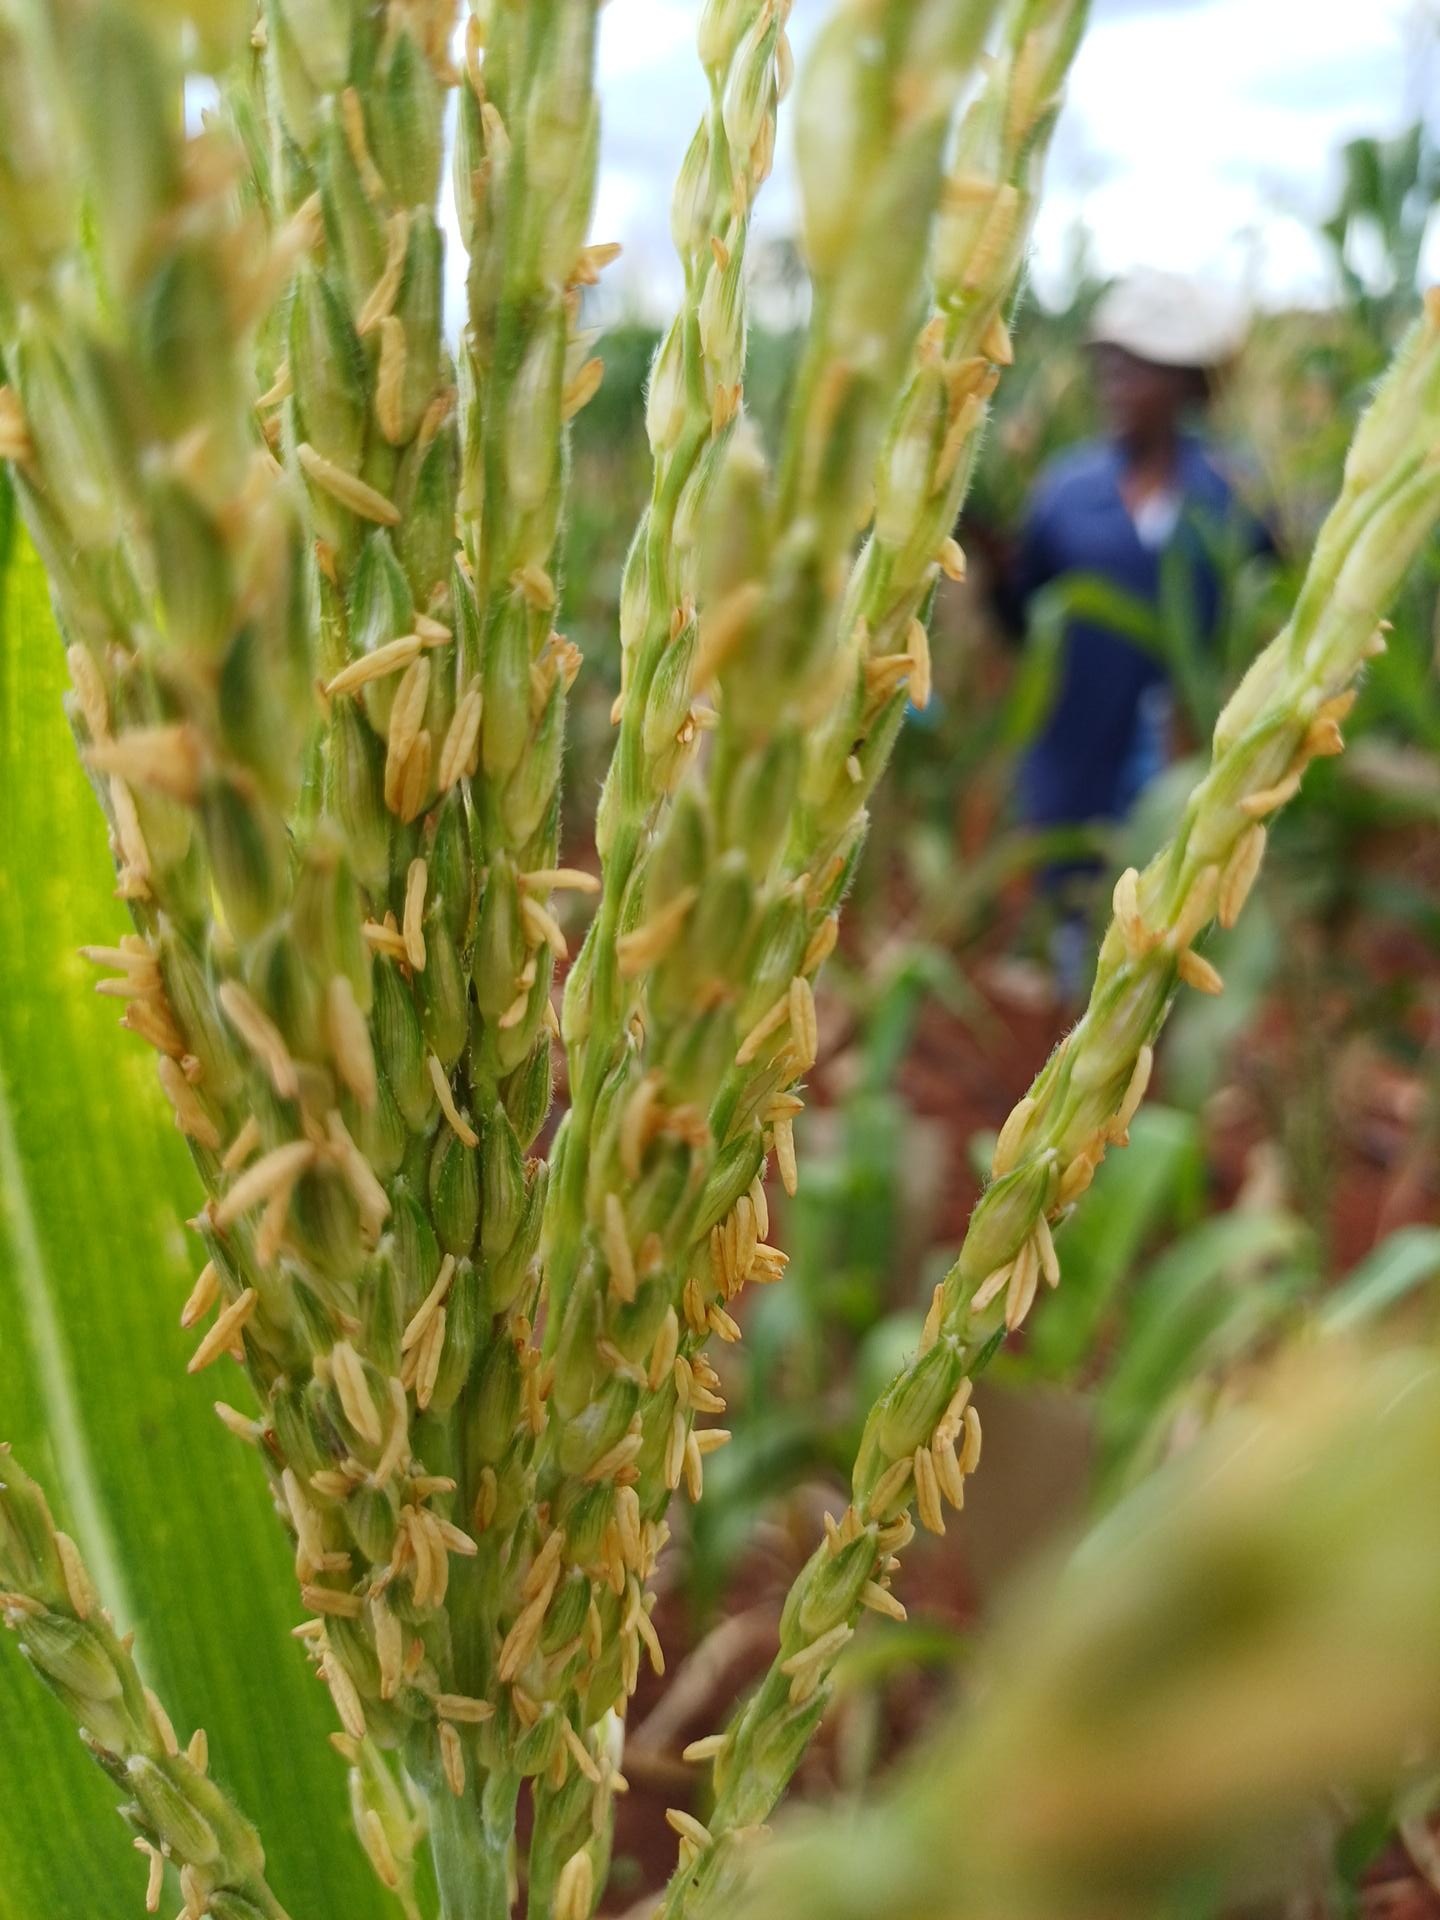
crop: maize
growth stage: flowering
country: Kenya
